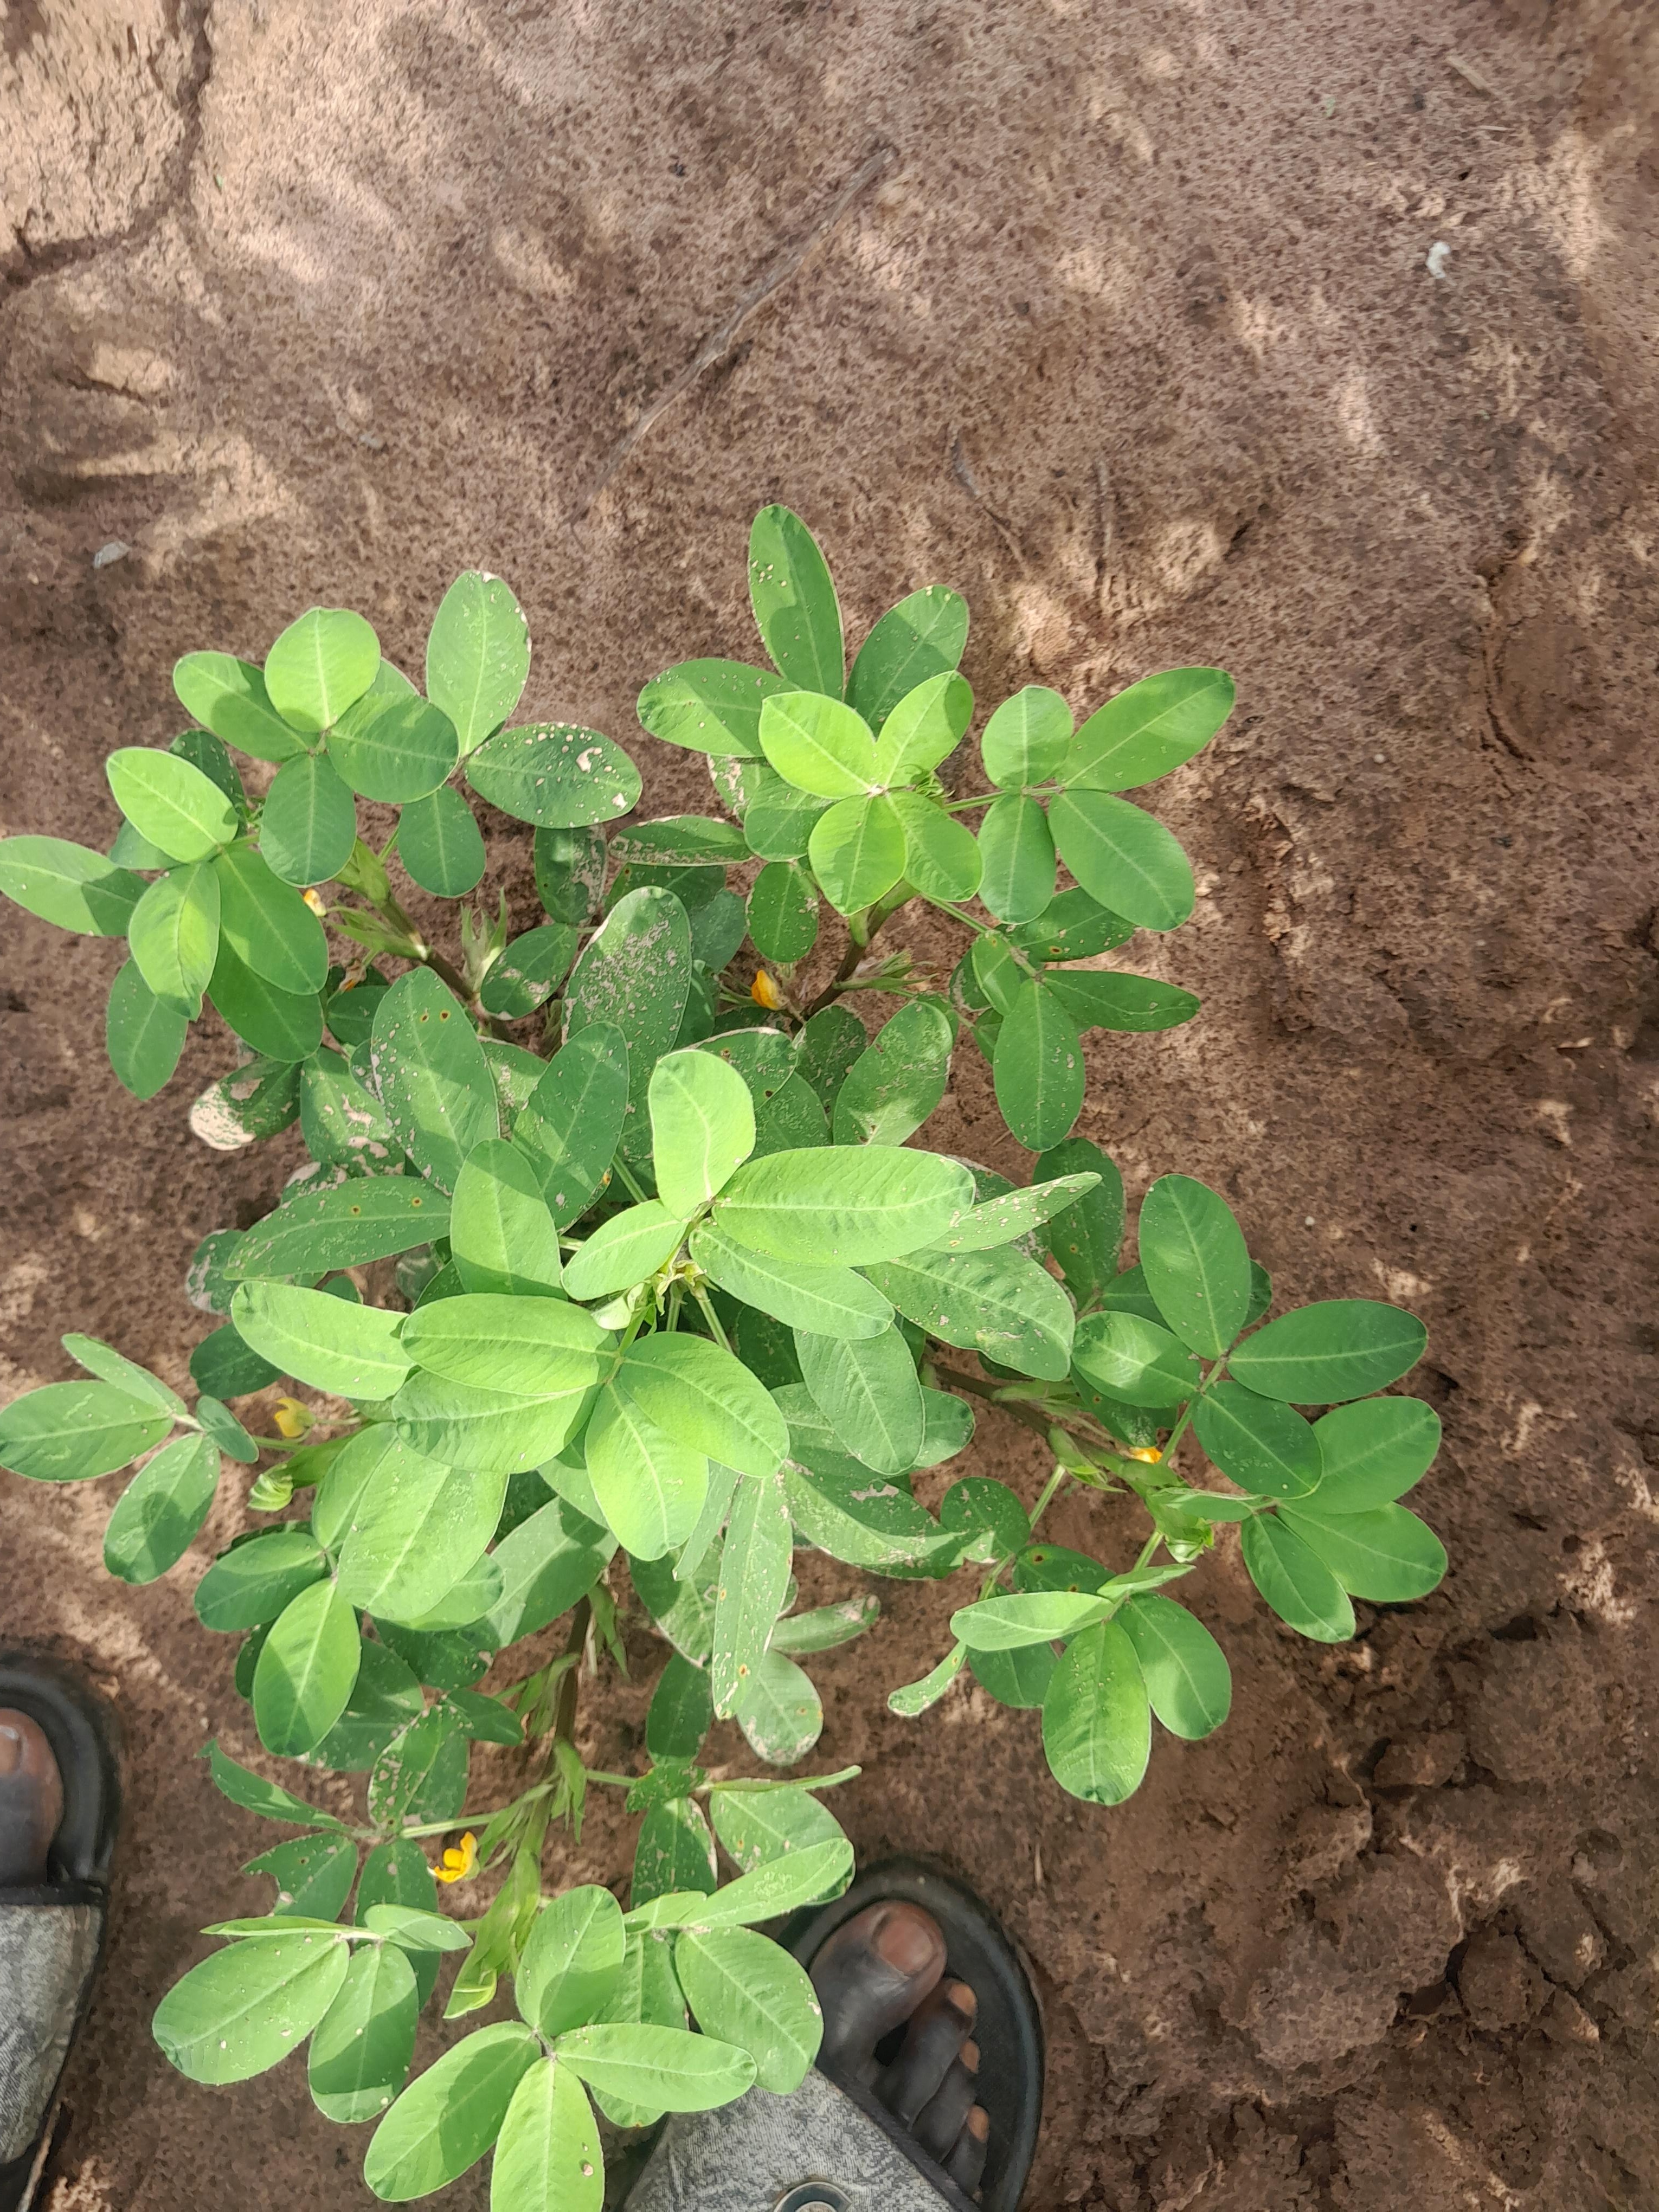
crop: groundnut
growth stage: flowering
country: Senegal
